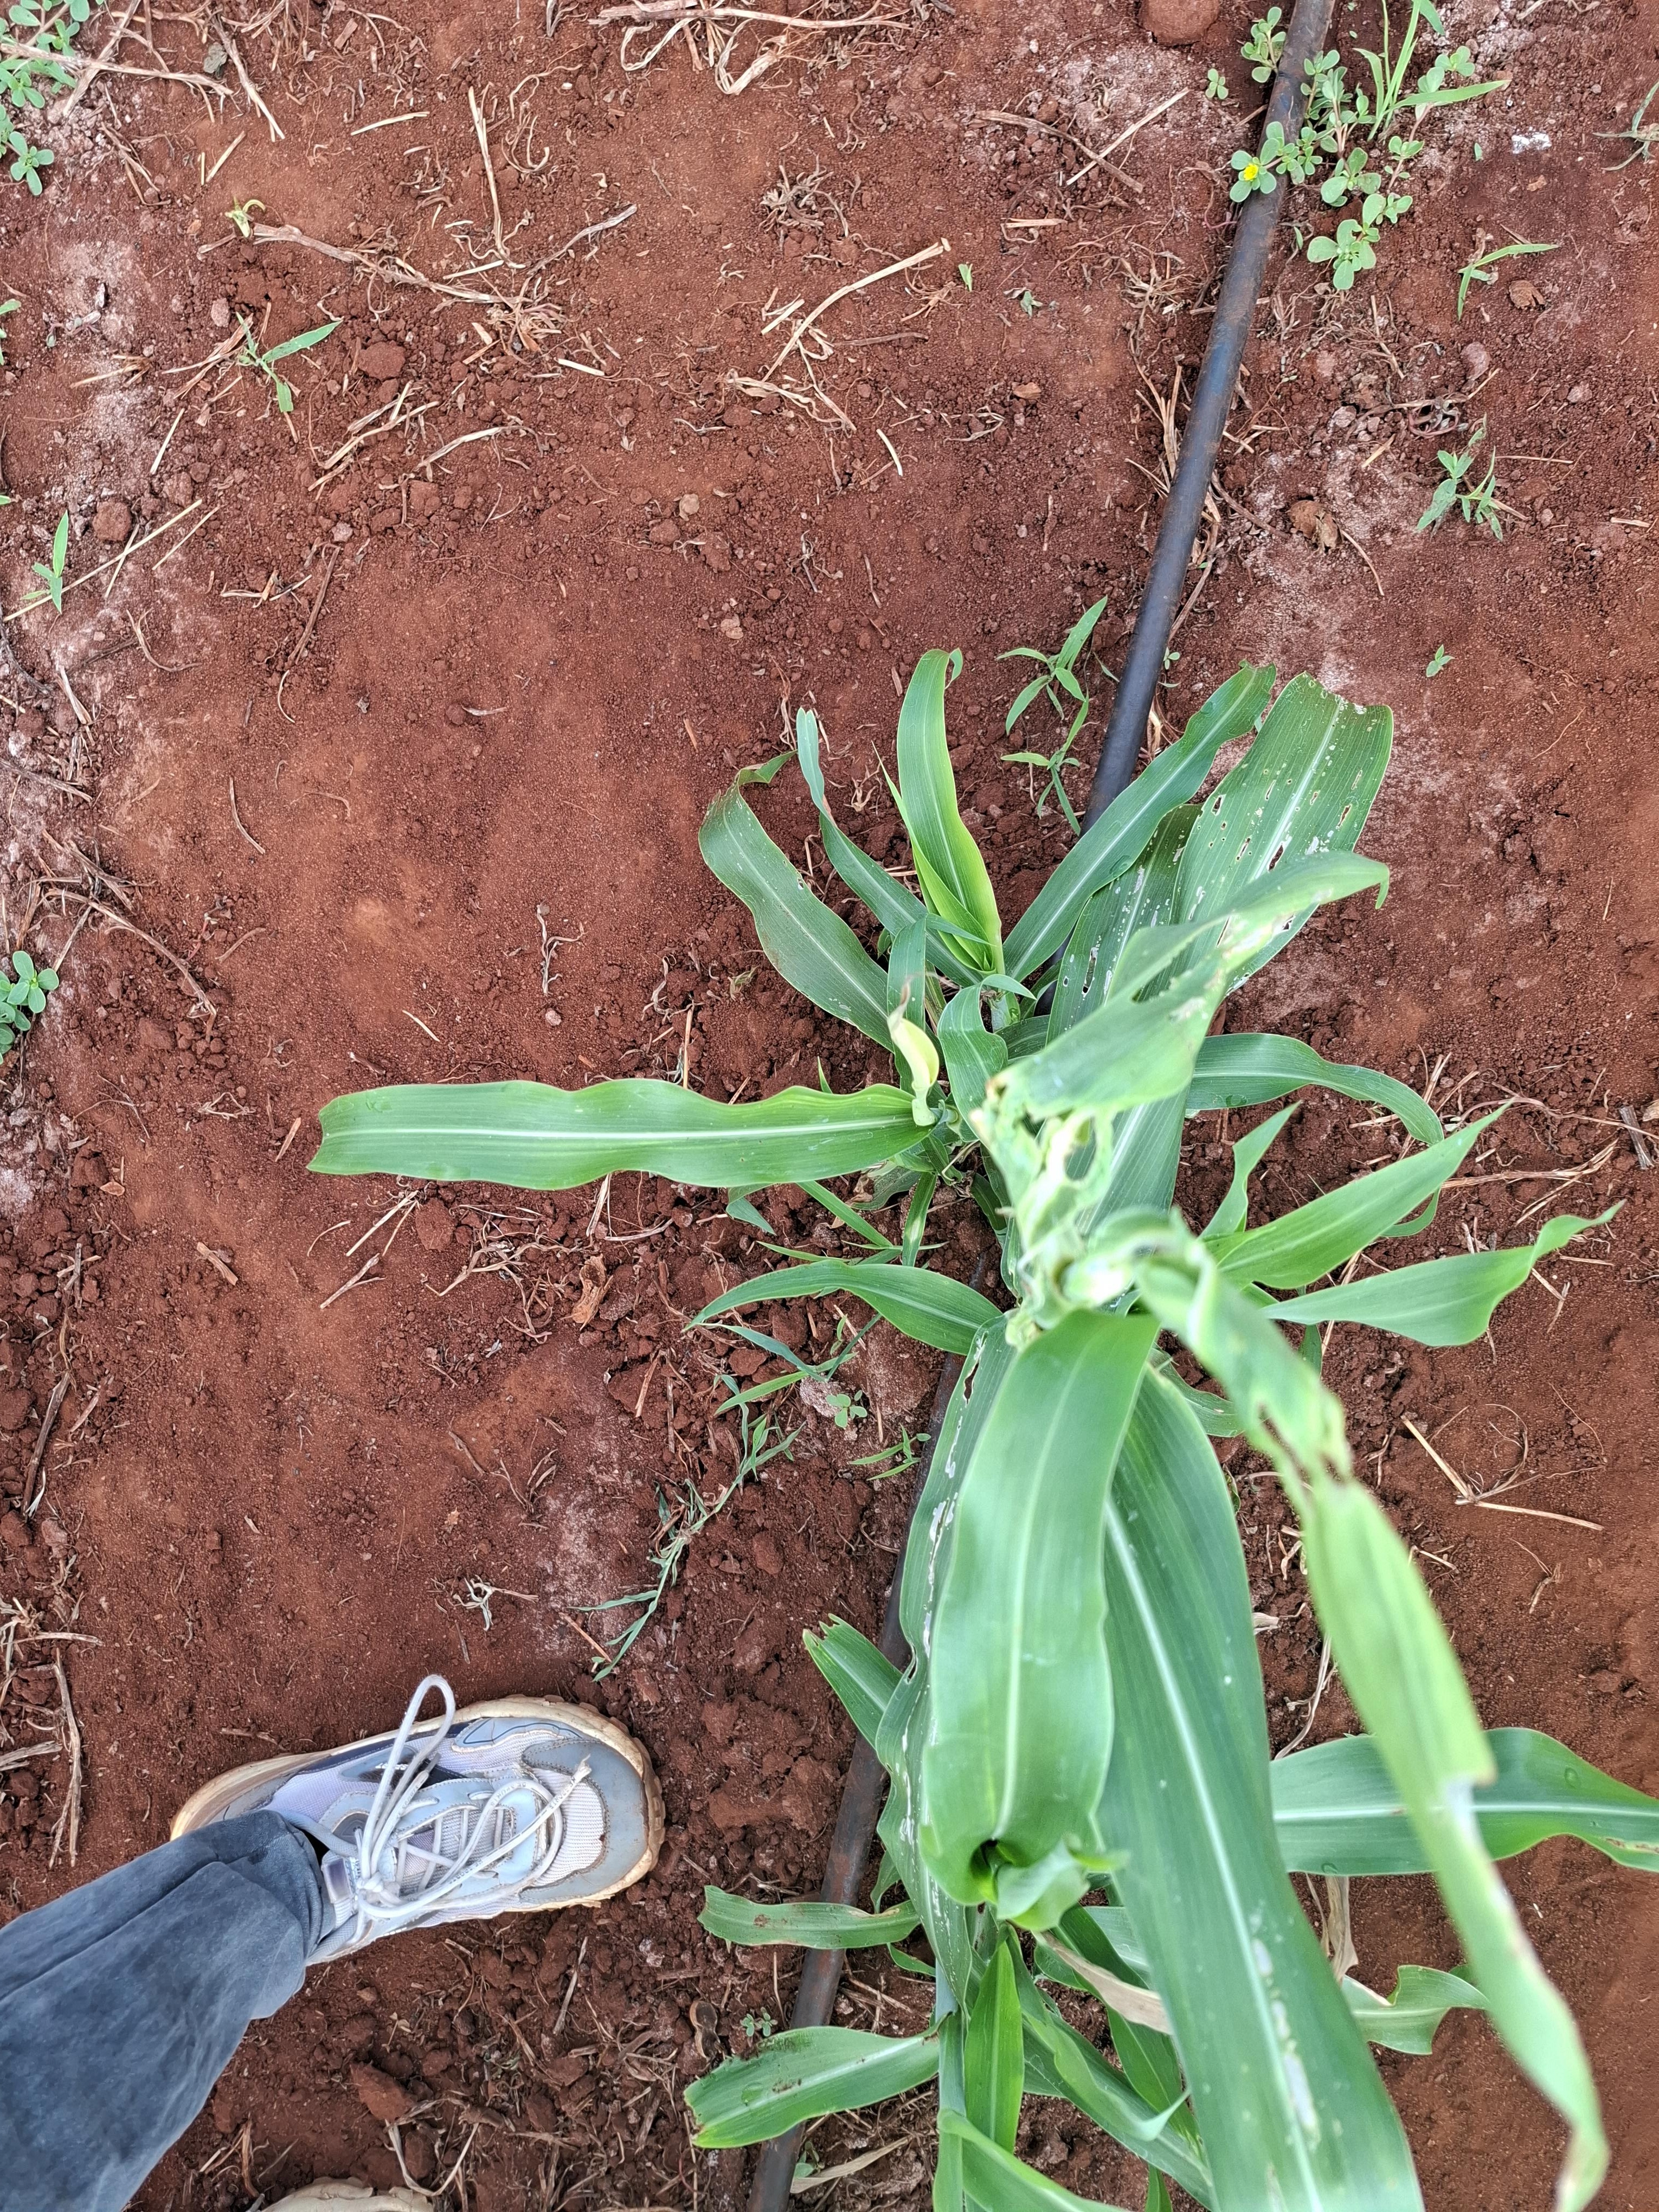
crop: sorghum
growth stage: elongation stem
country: Kenya
